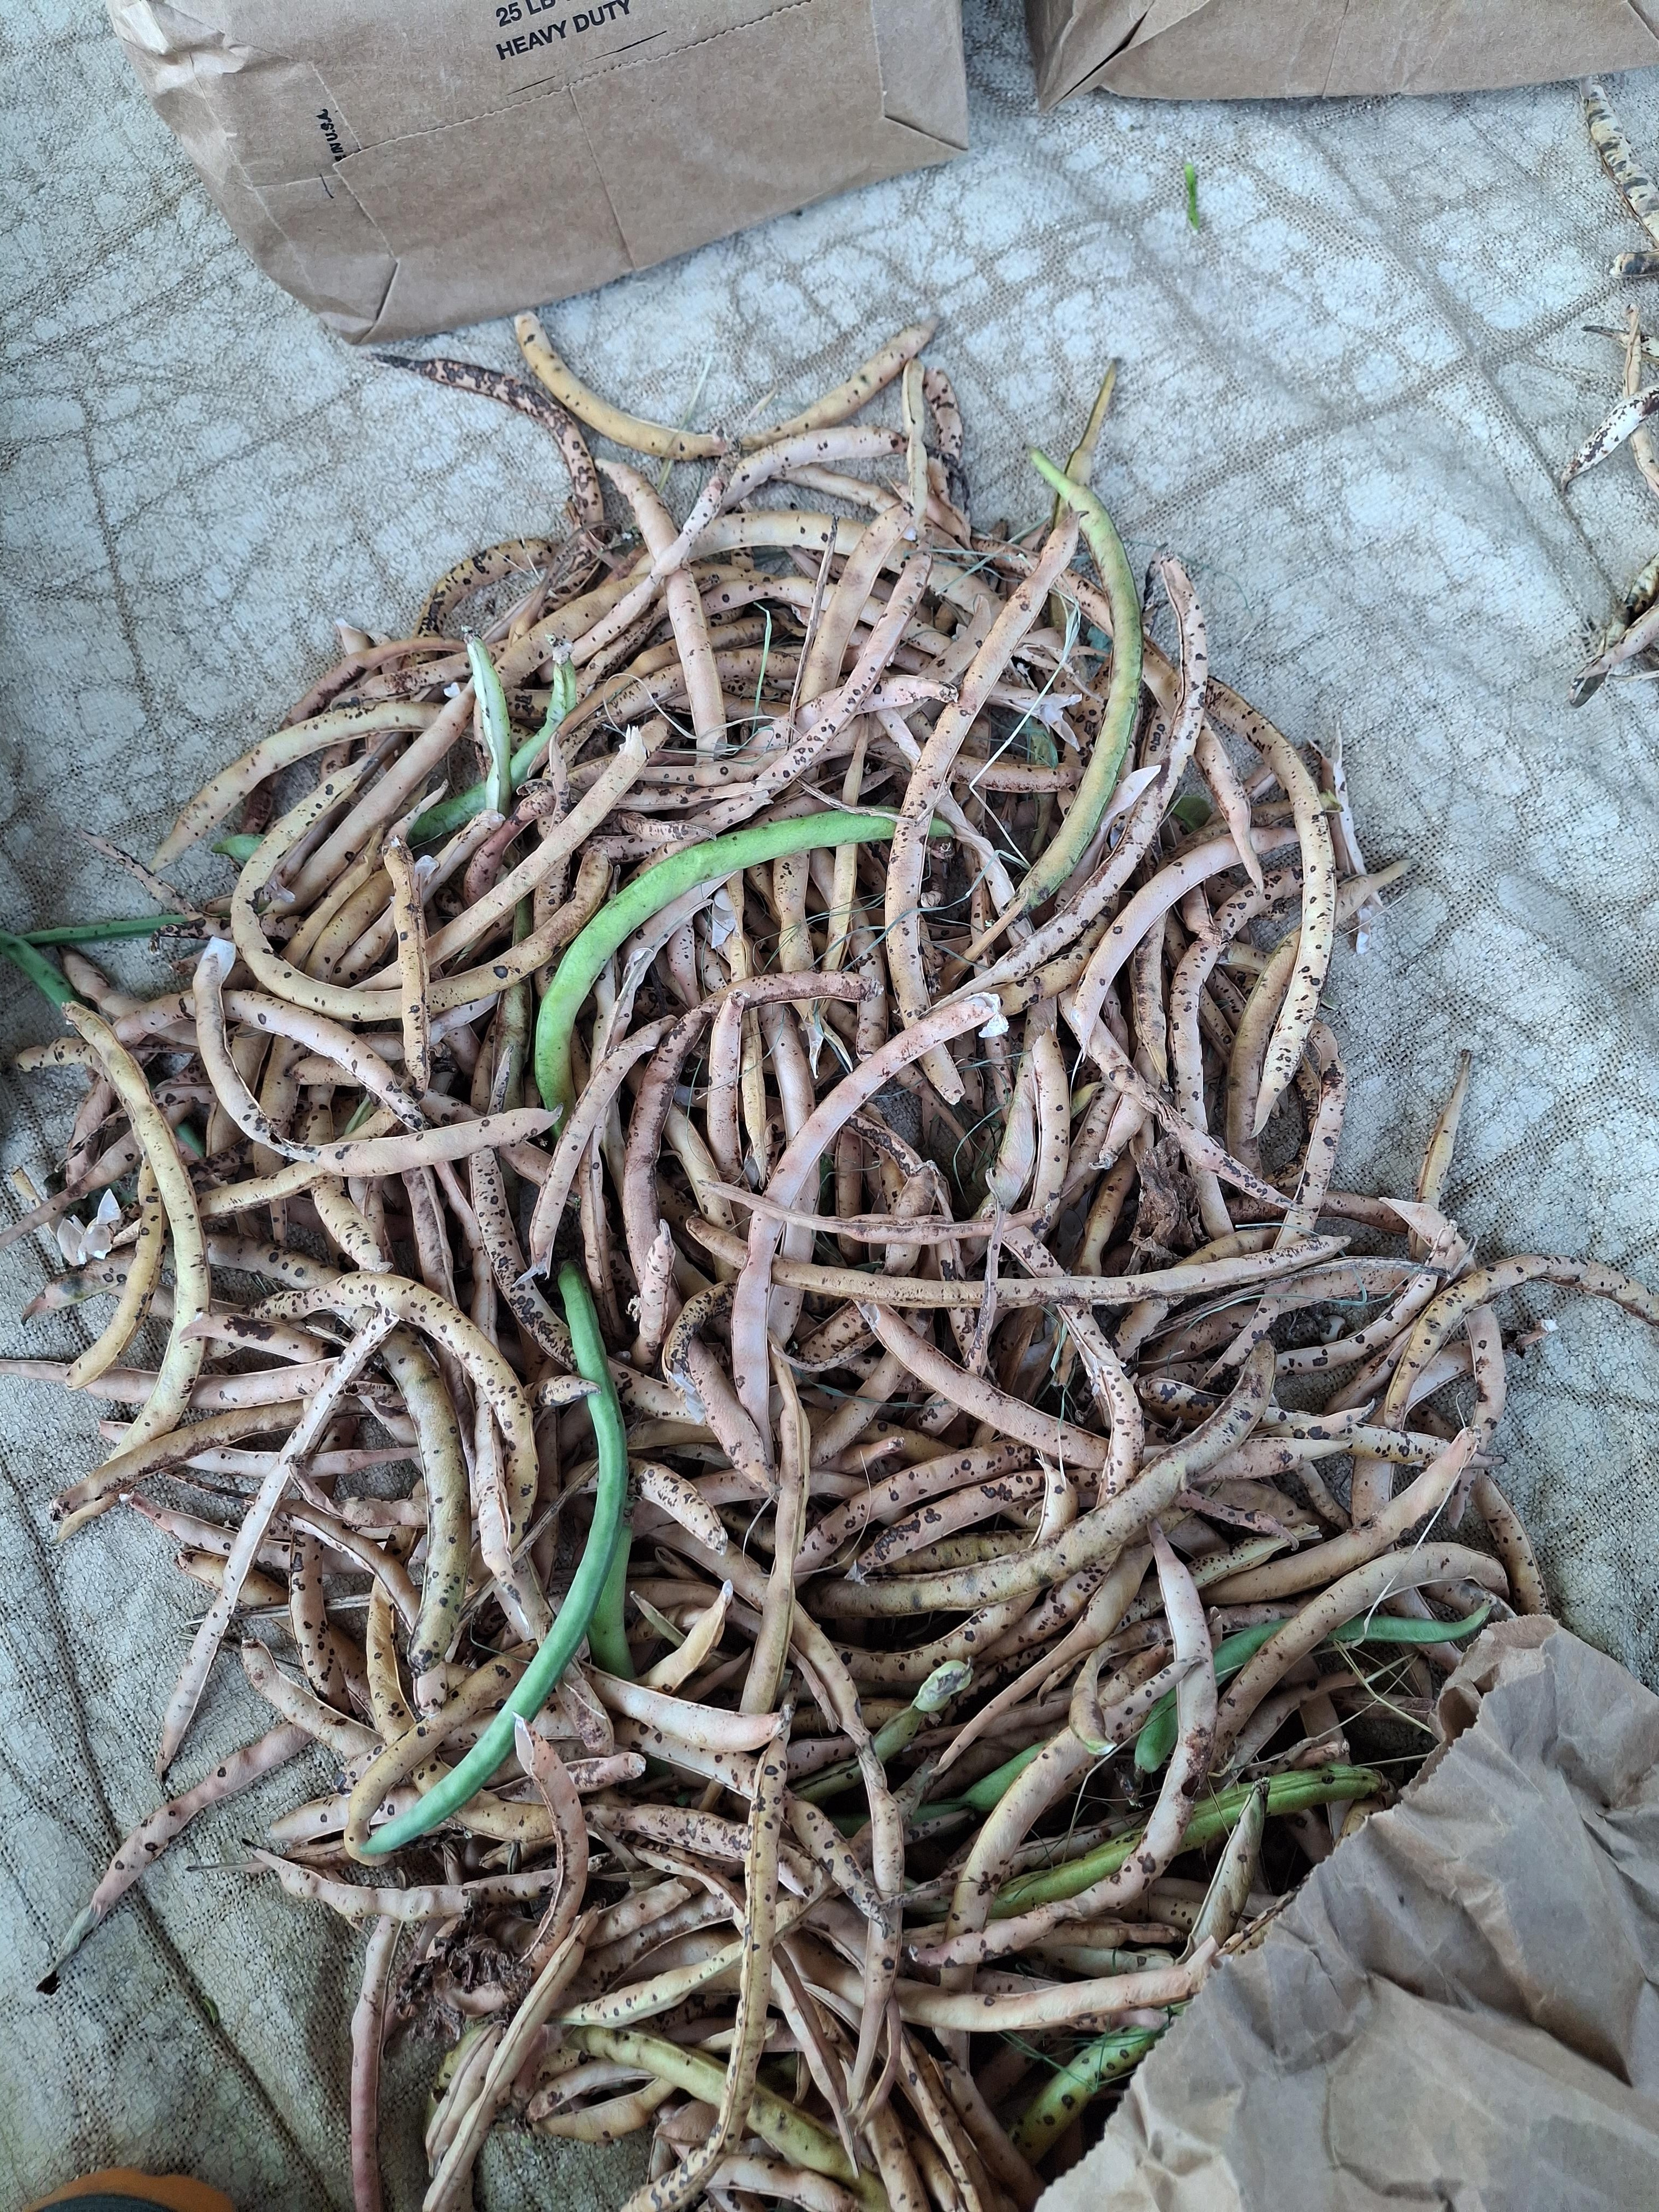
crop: cowpea
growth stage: harvest
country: Nigeria
